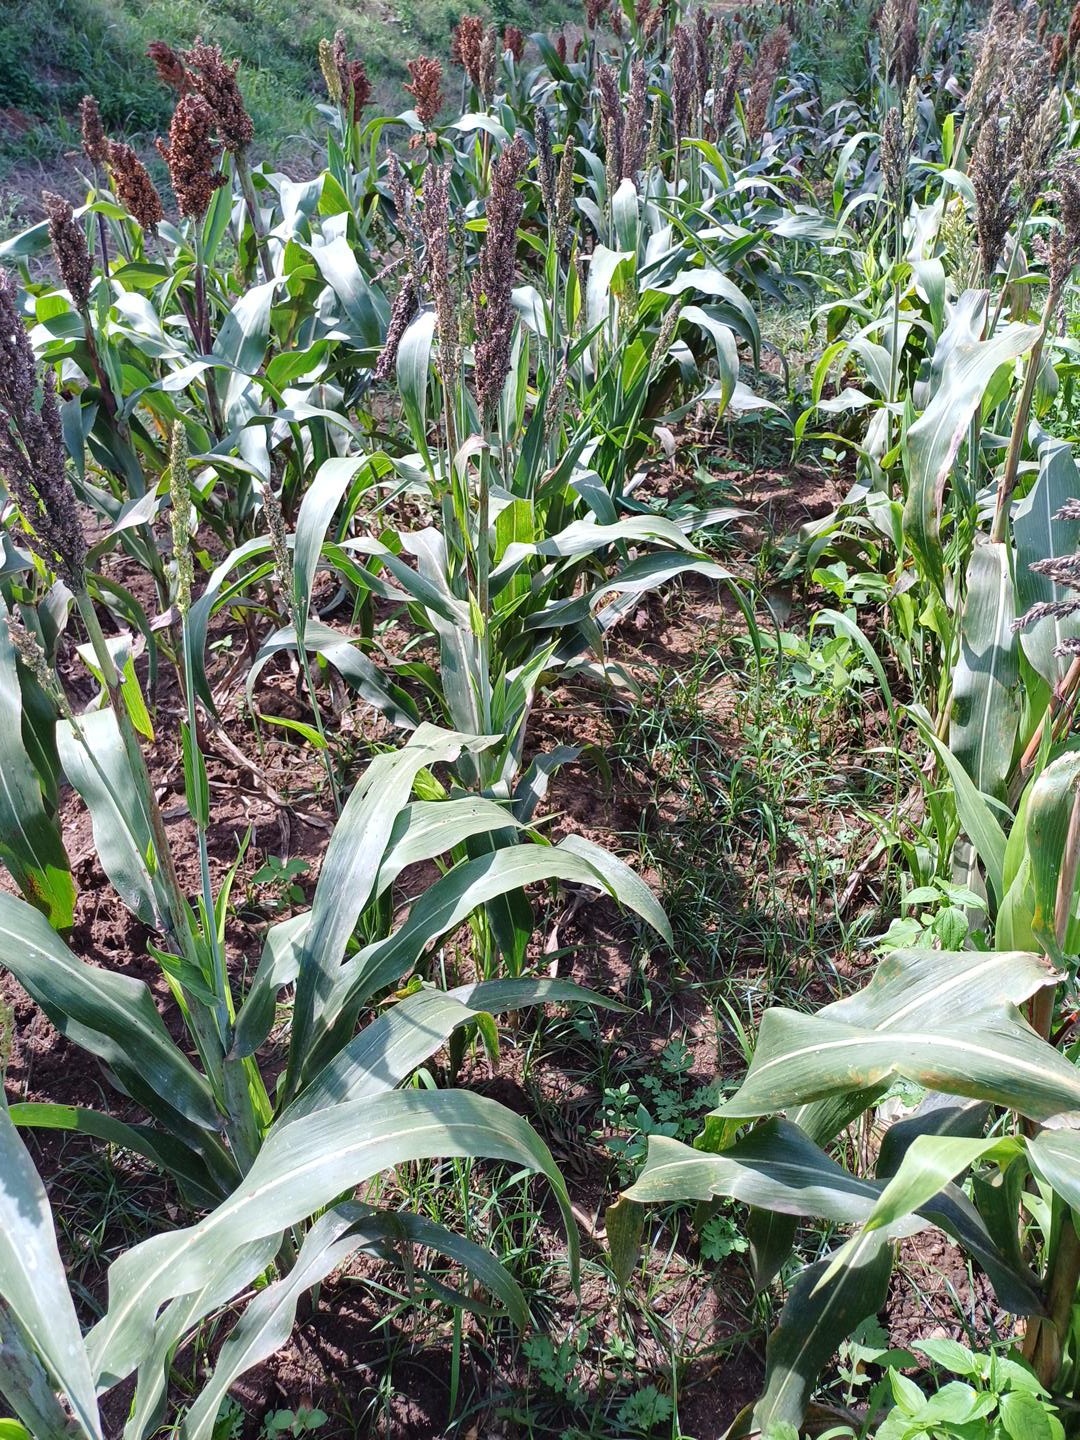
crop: sorghum
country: Kenya
